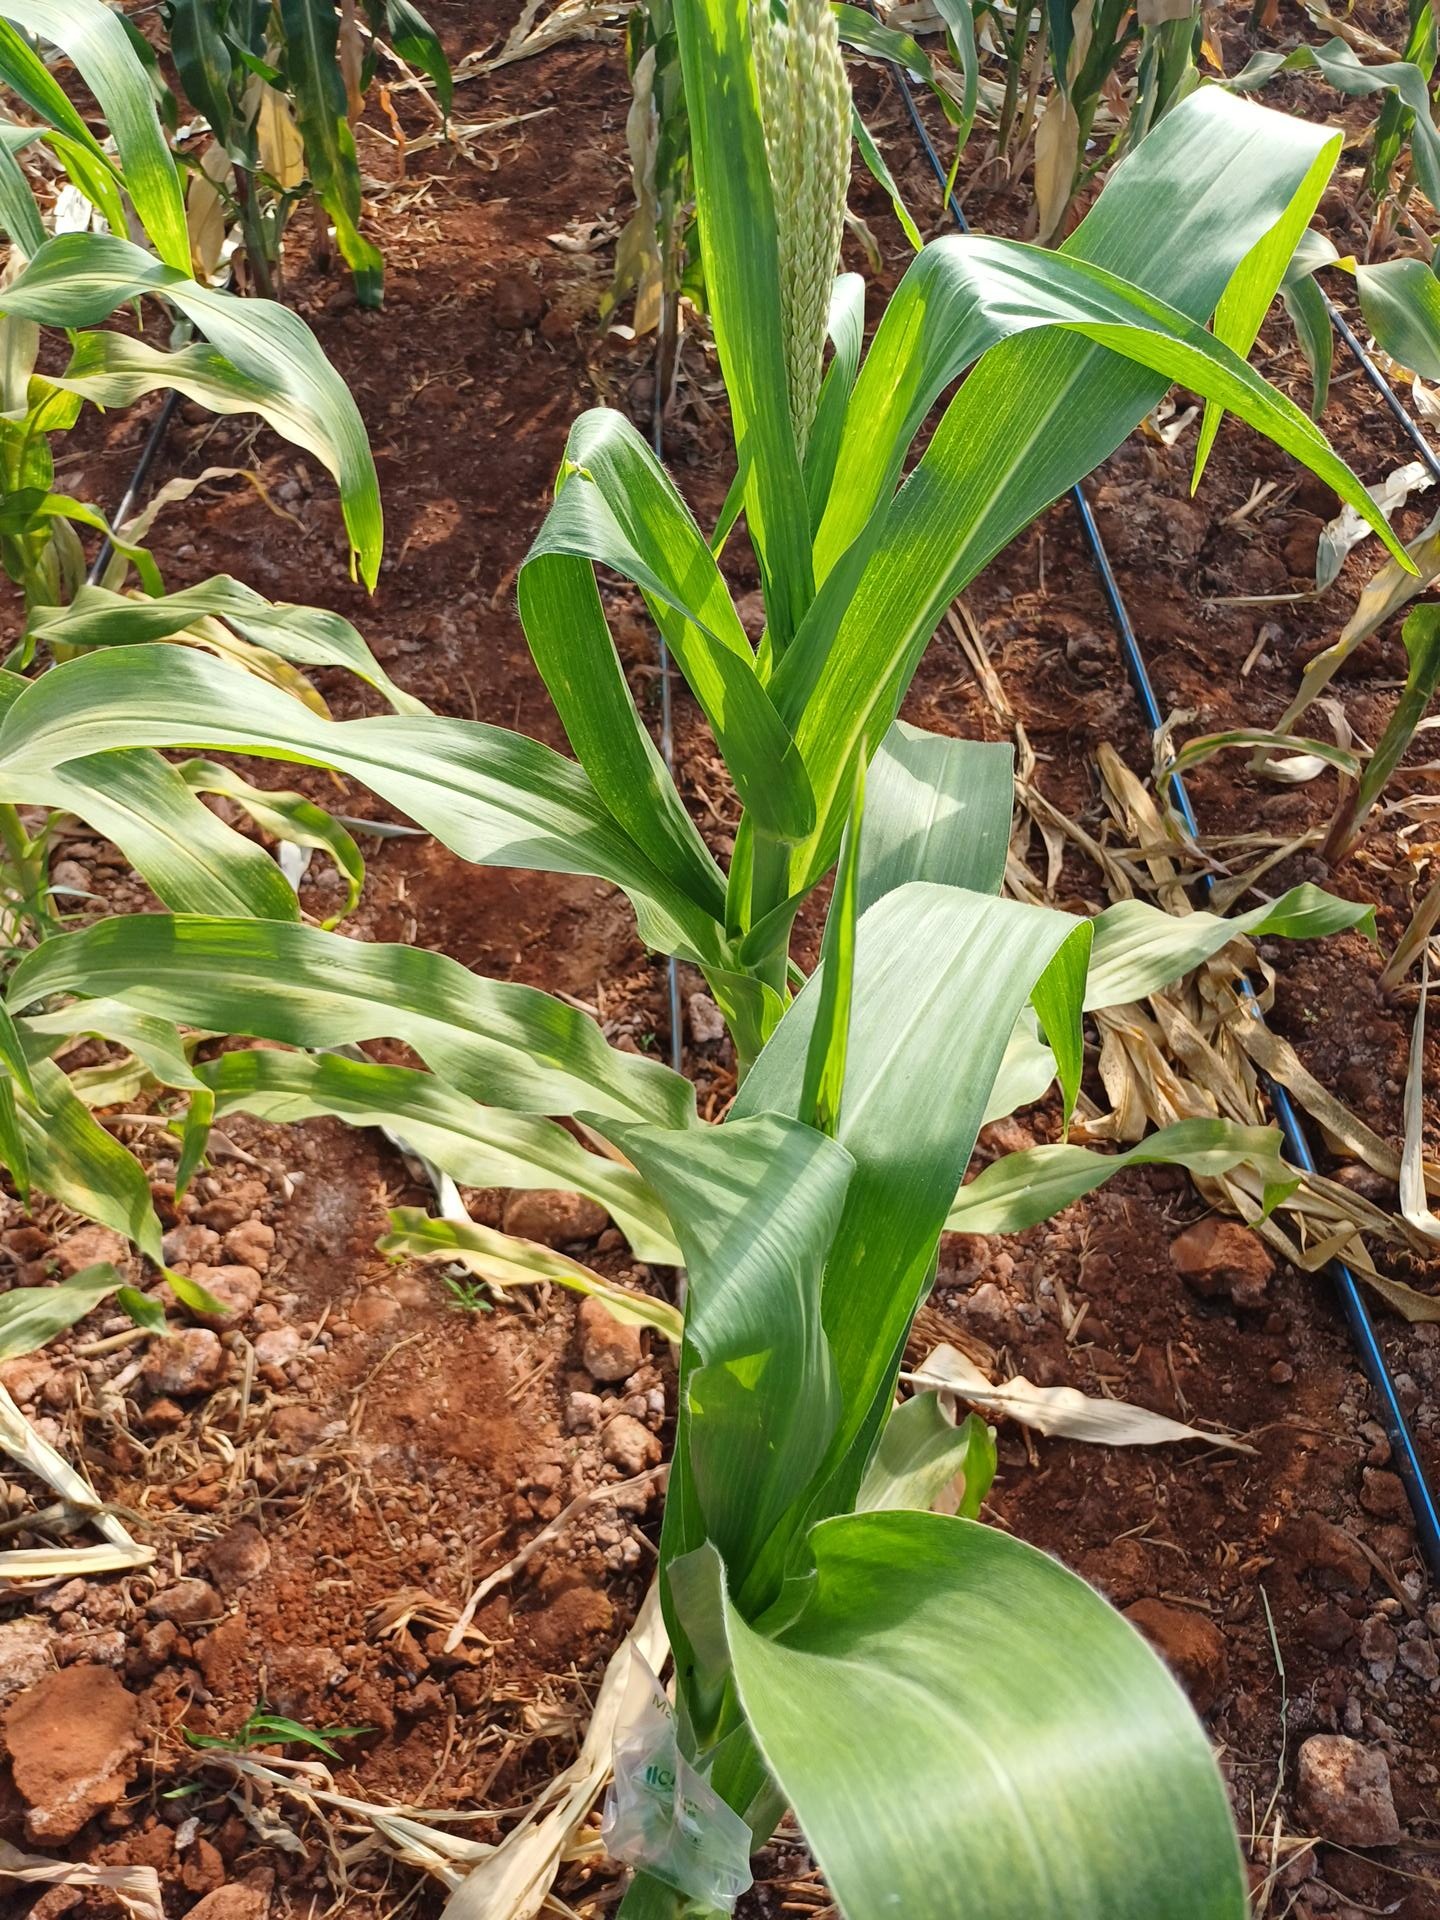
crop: maize
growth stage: flowering
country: Kenya
